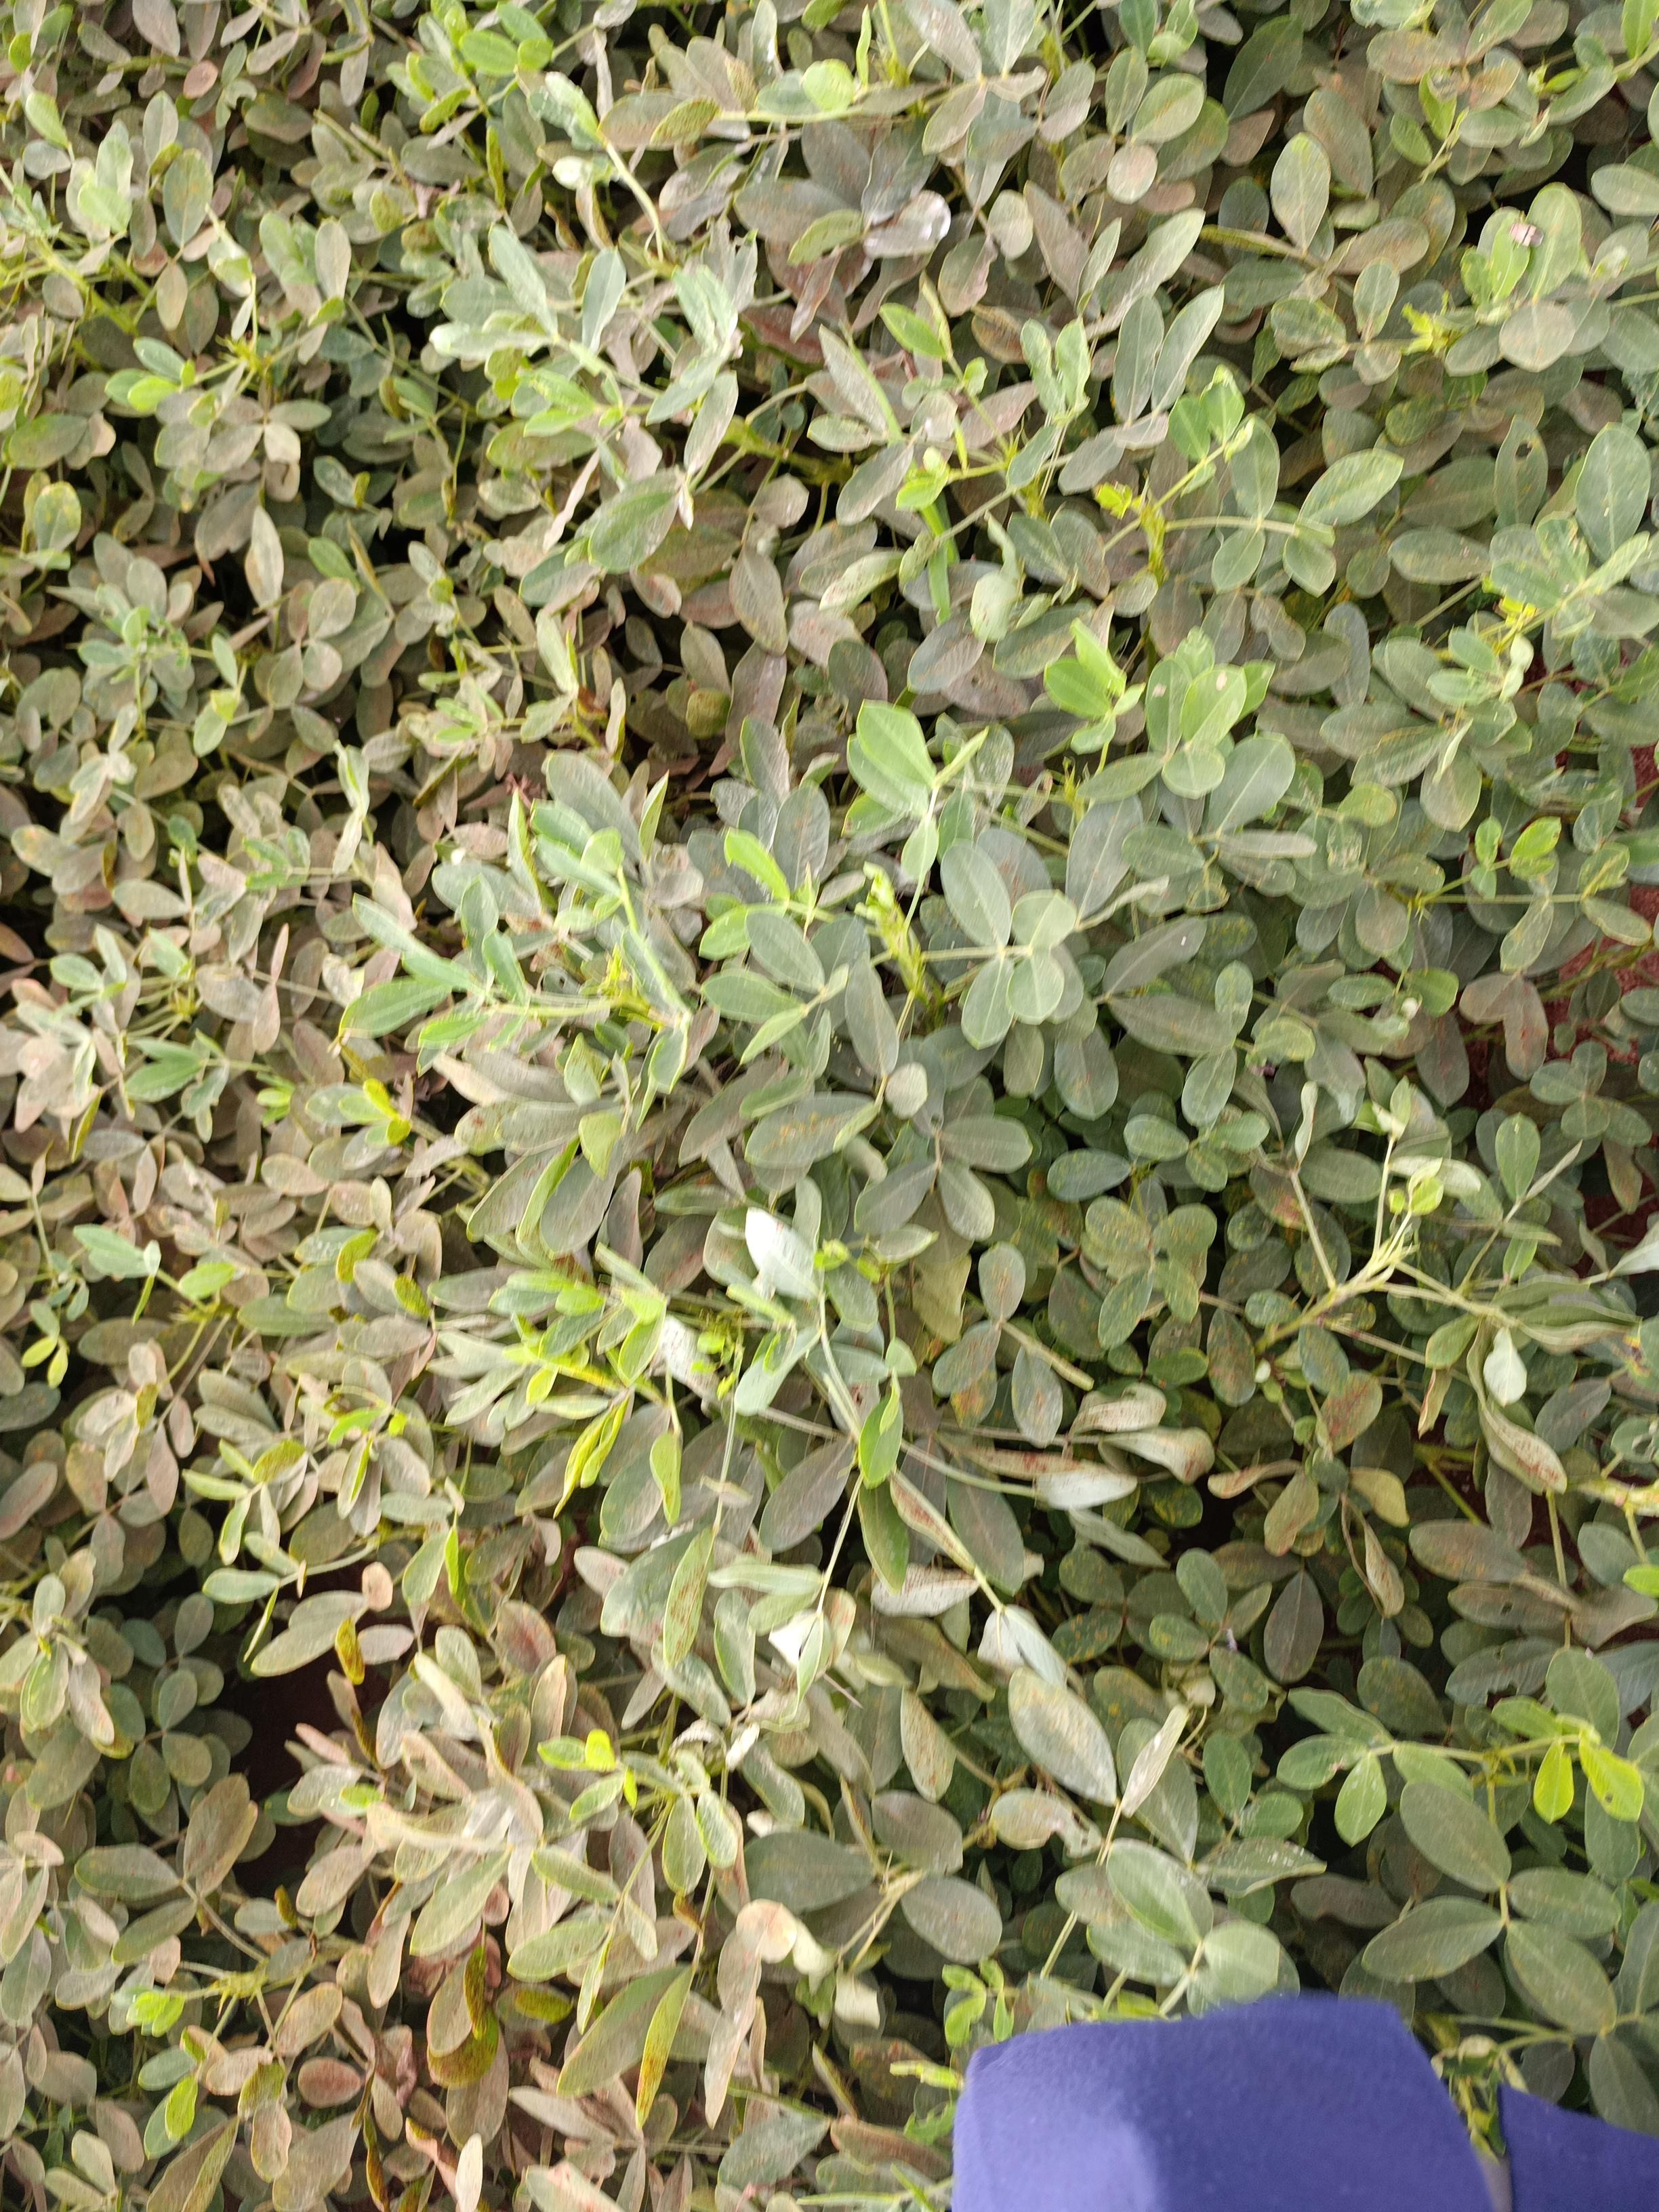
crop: groundnut
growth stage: pegging
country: Kenya
